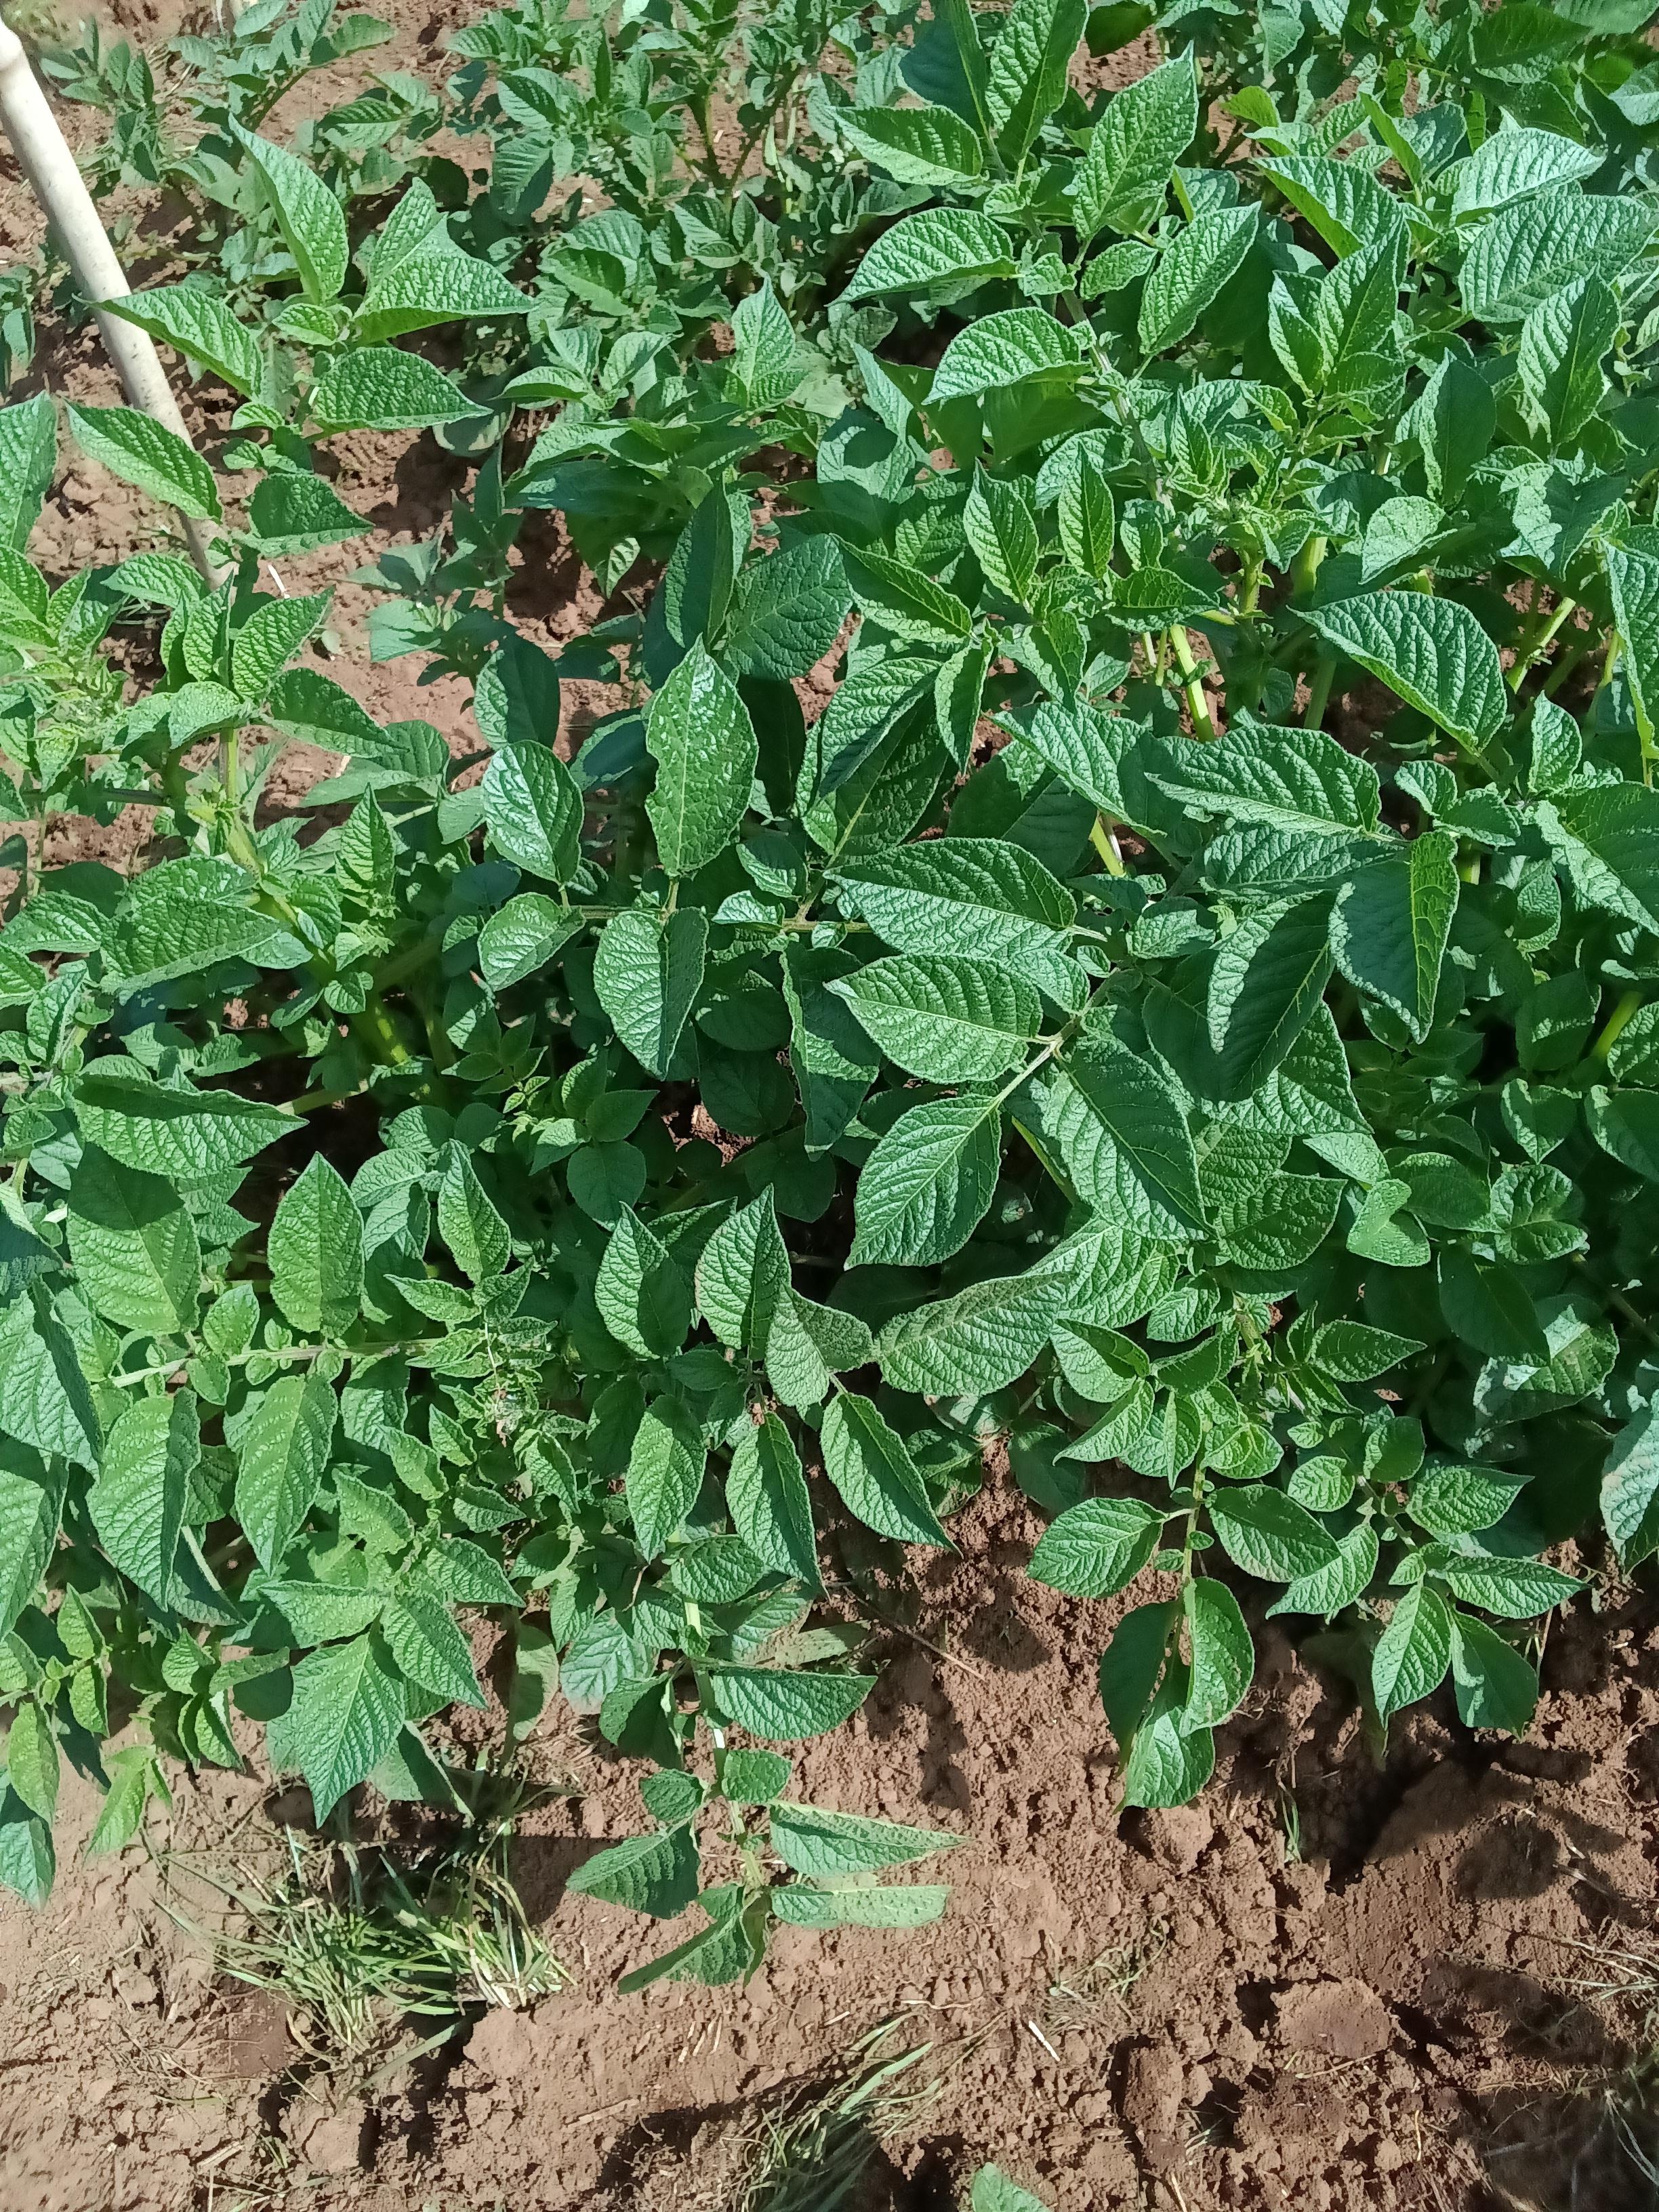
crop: potato
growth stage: vegetative
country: Kenya
